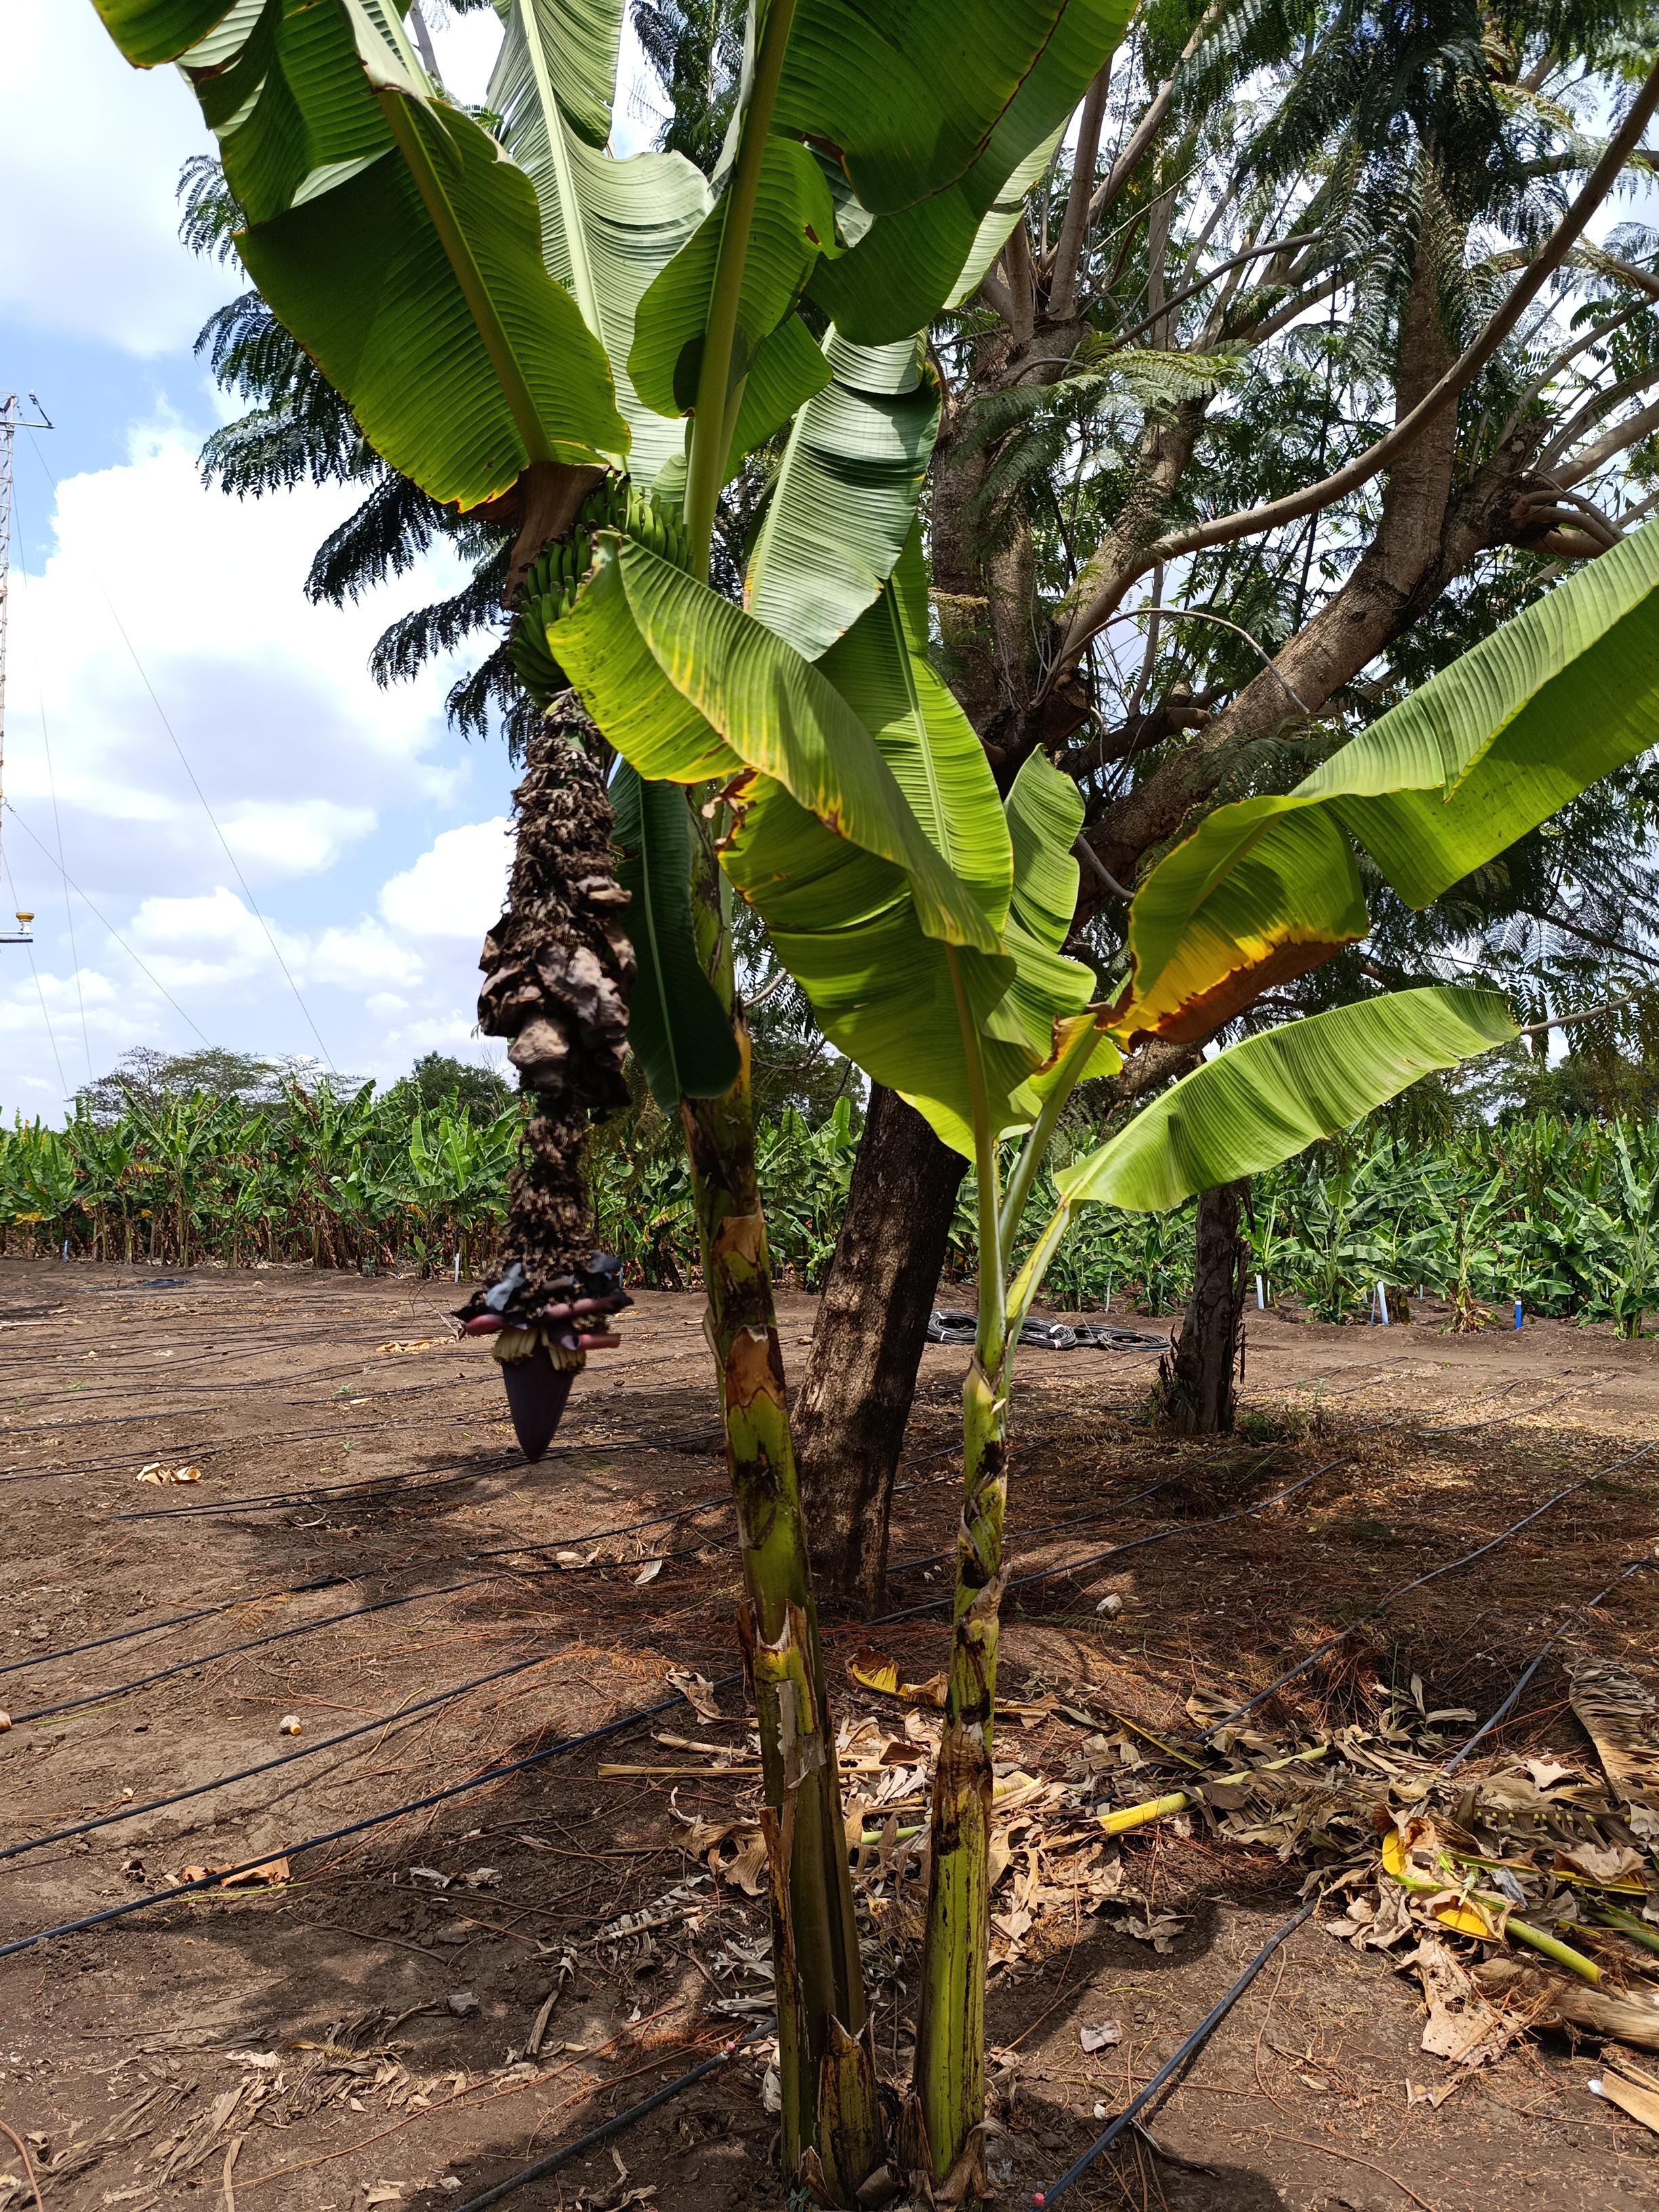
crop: banana
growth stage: development fruit
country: Tanzania
